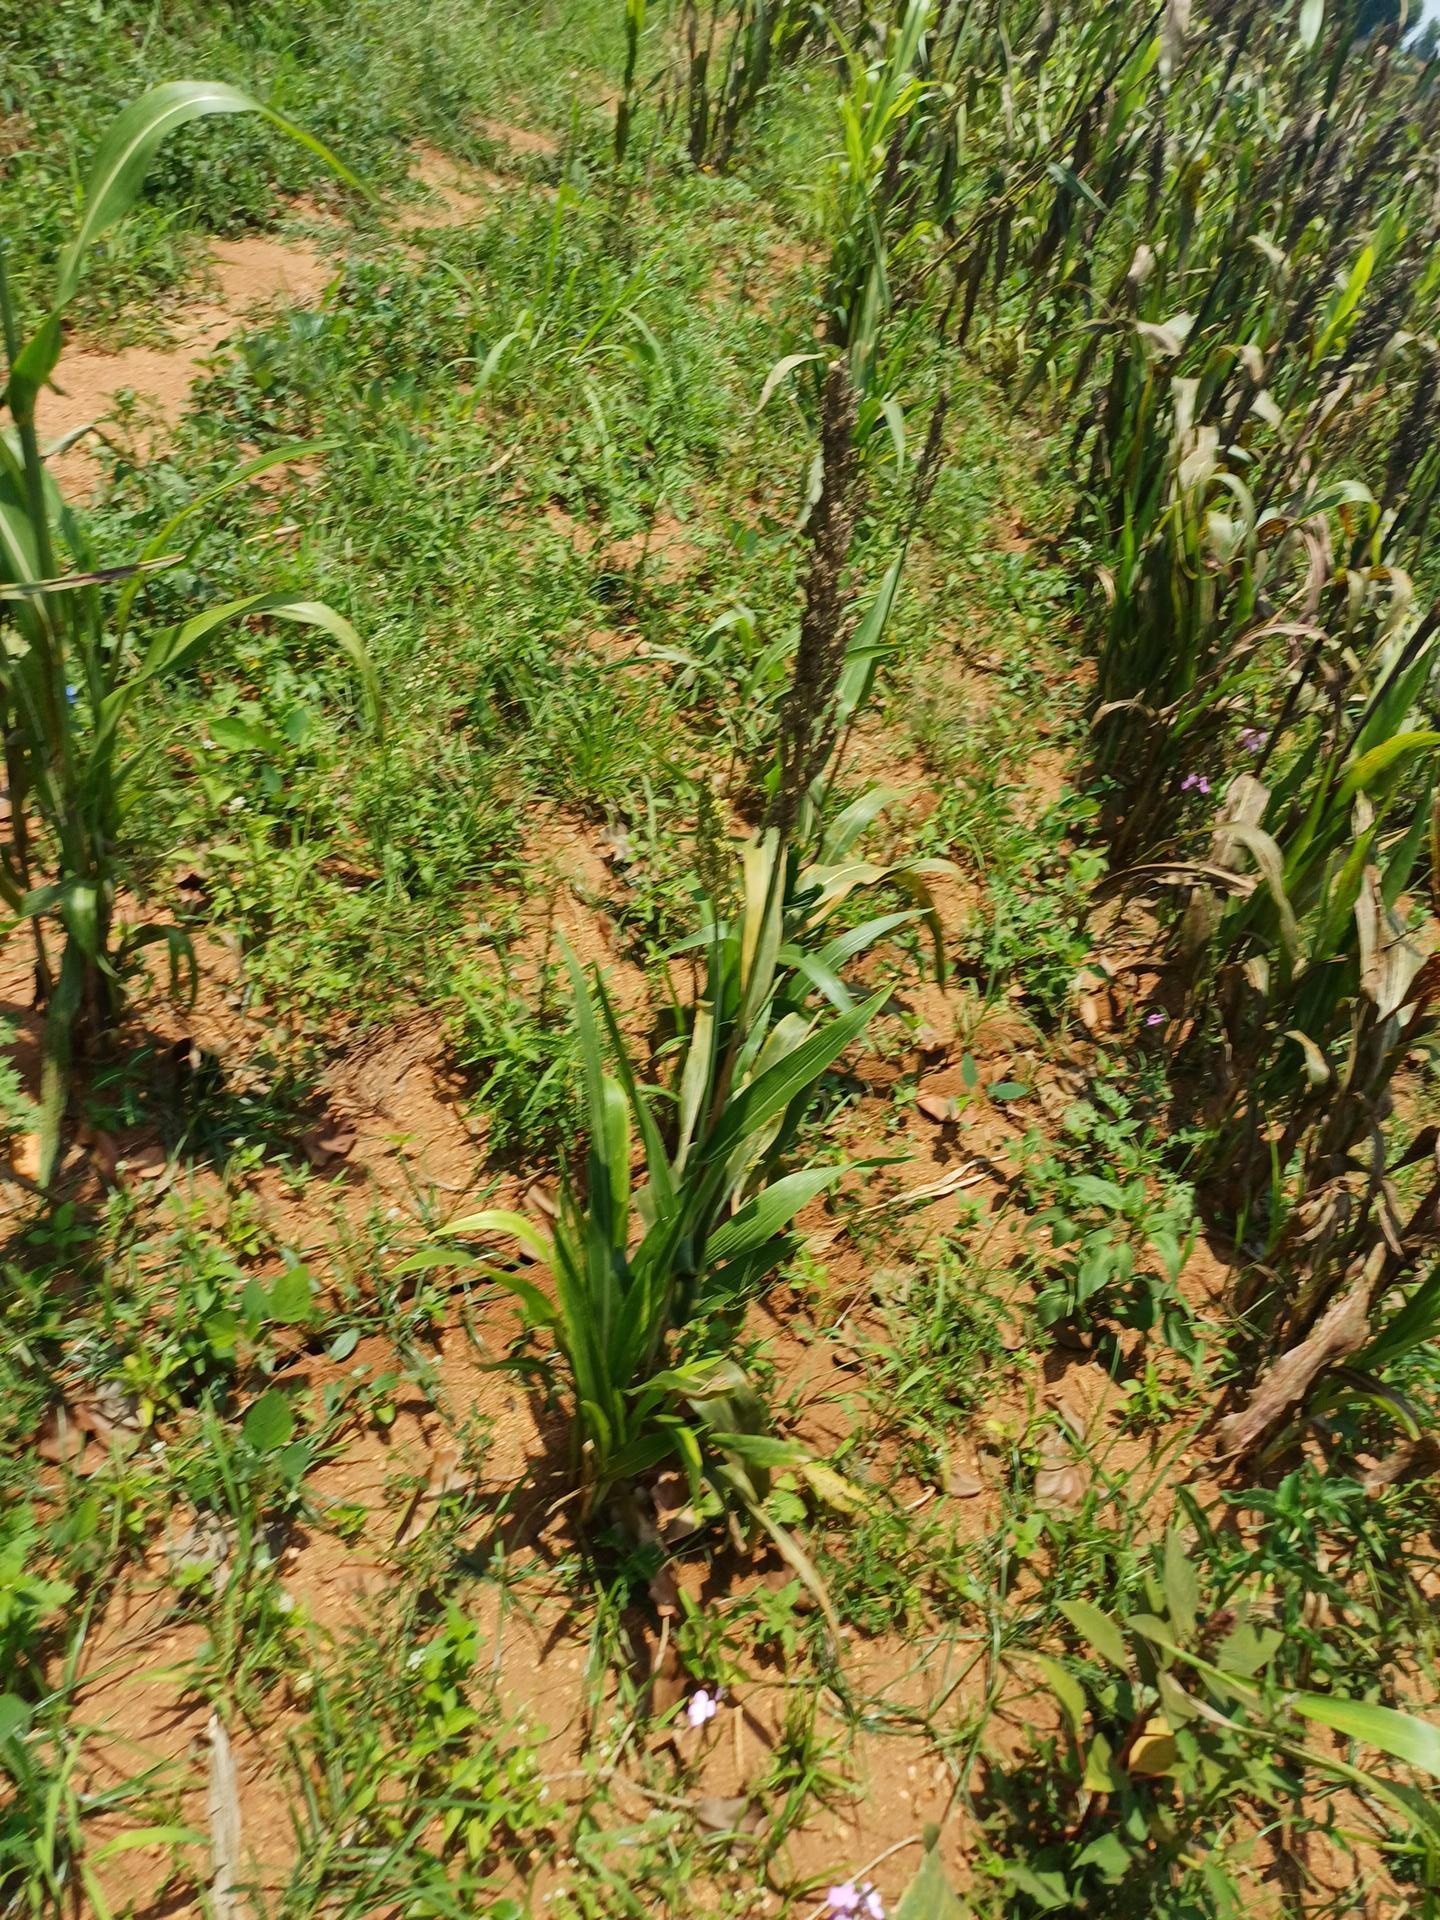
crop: sorghum
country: Kenya
